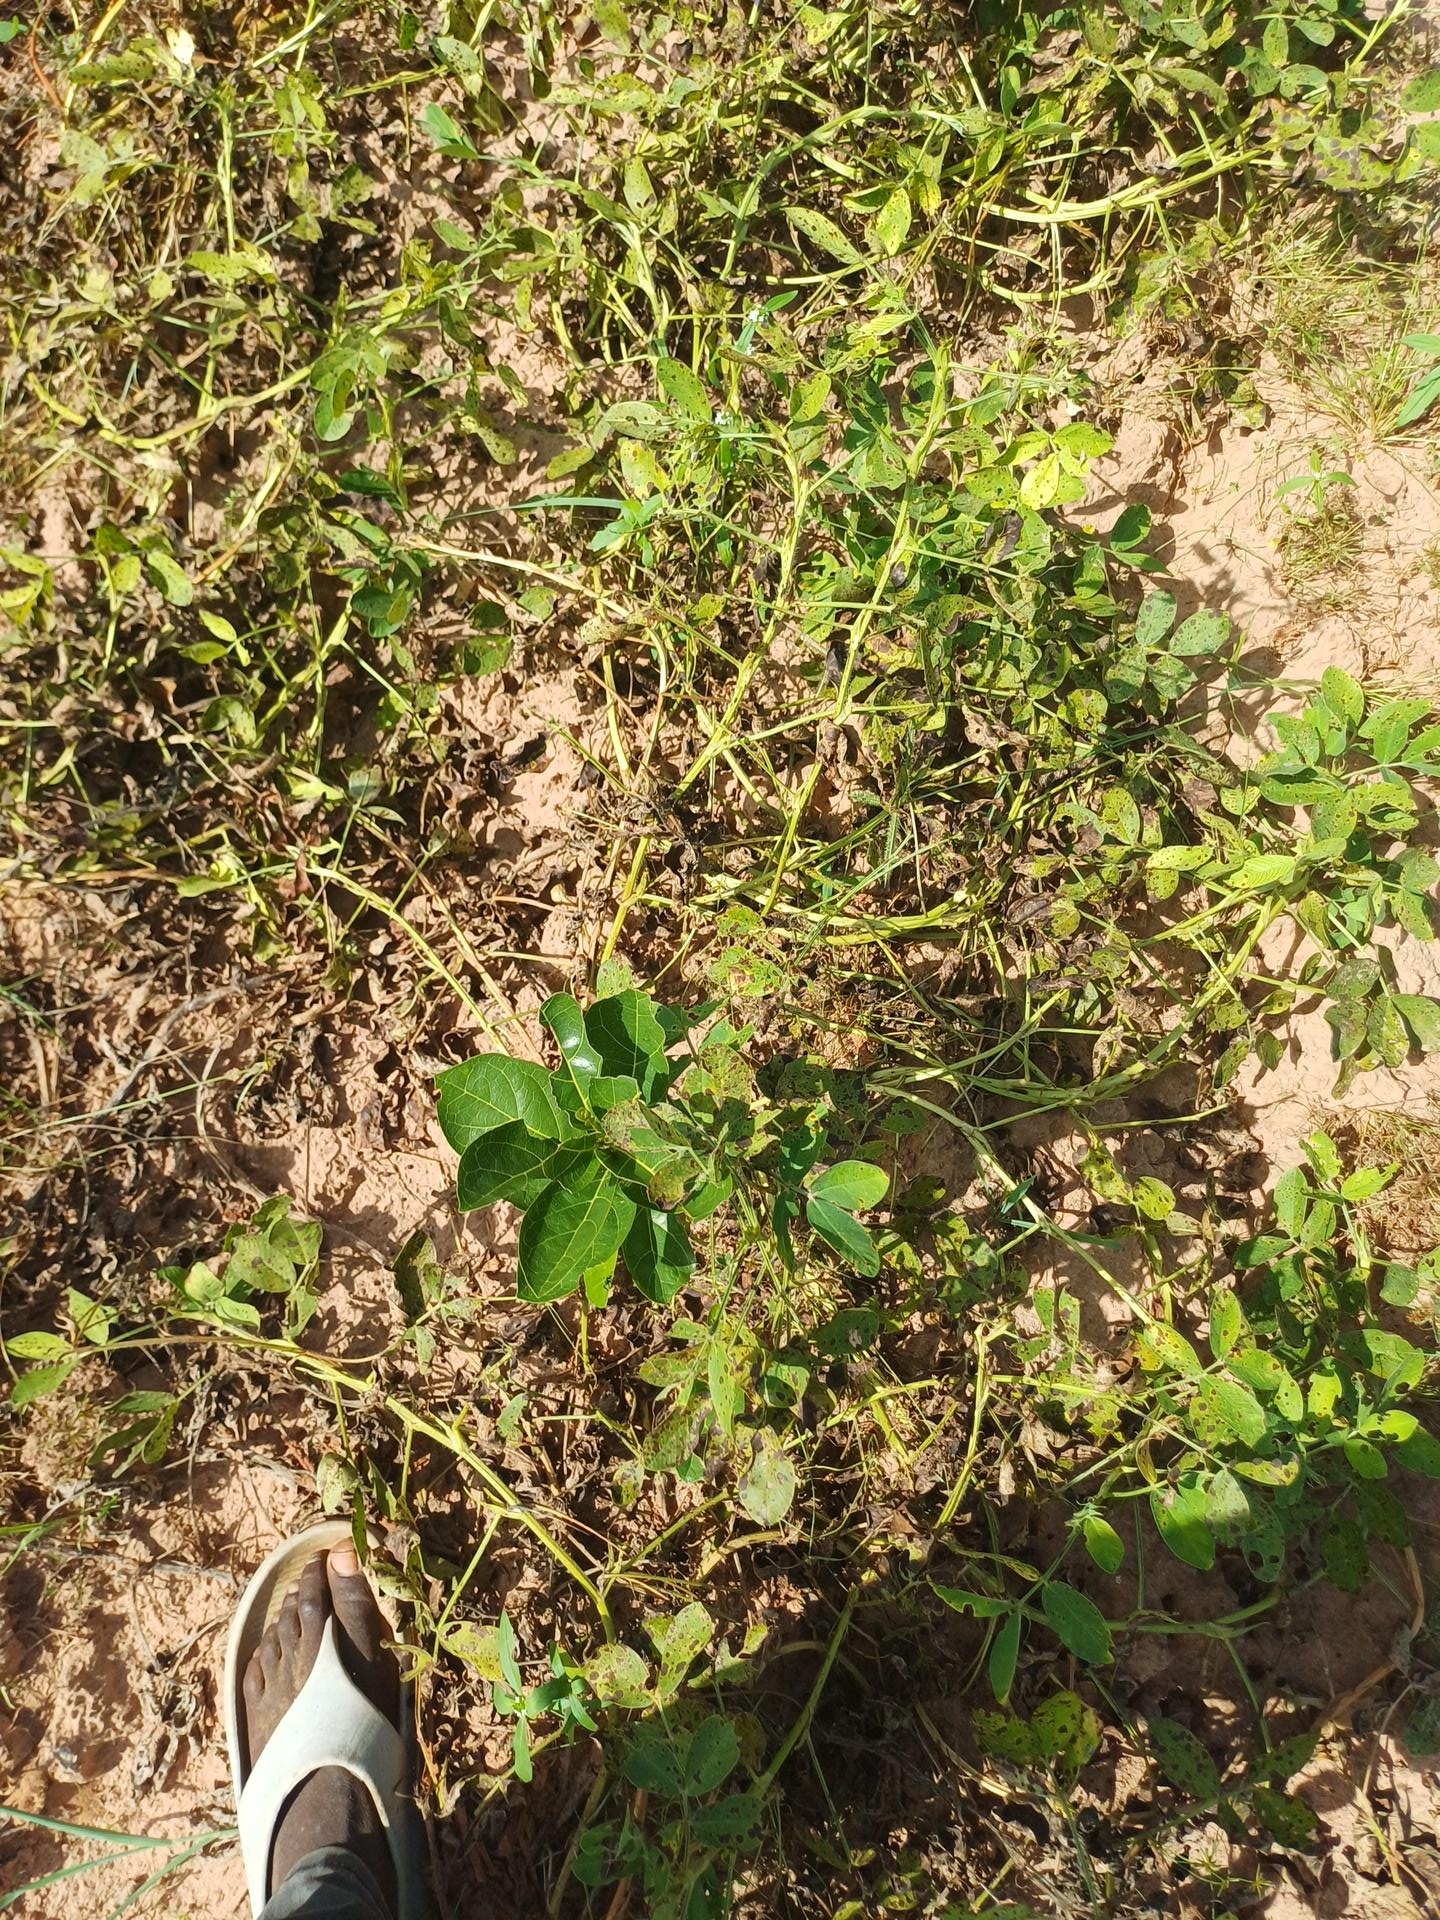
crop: groundnut
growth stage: flowering
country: Senegal
